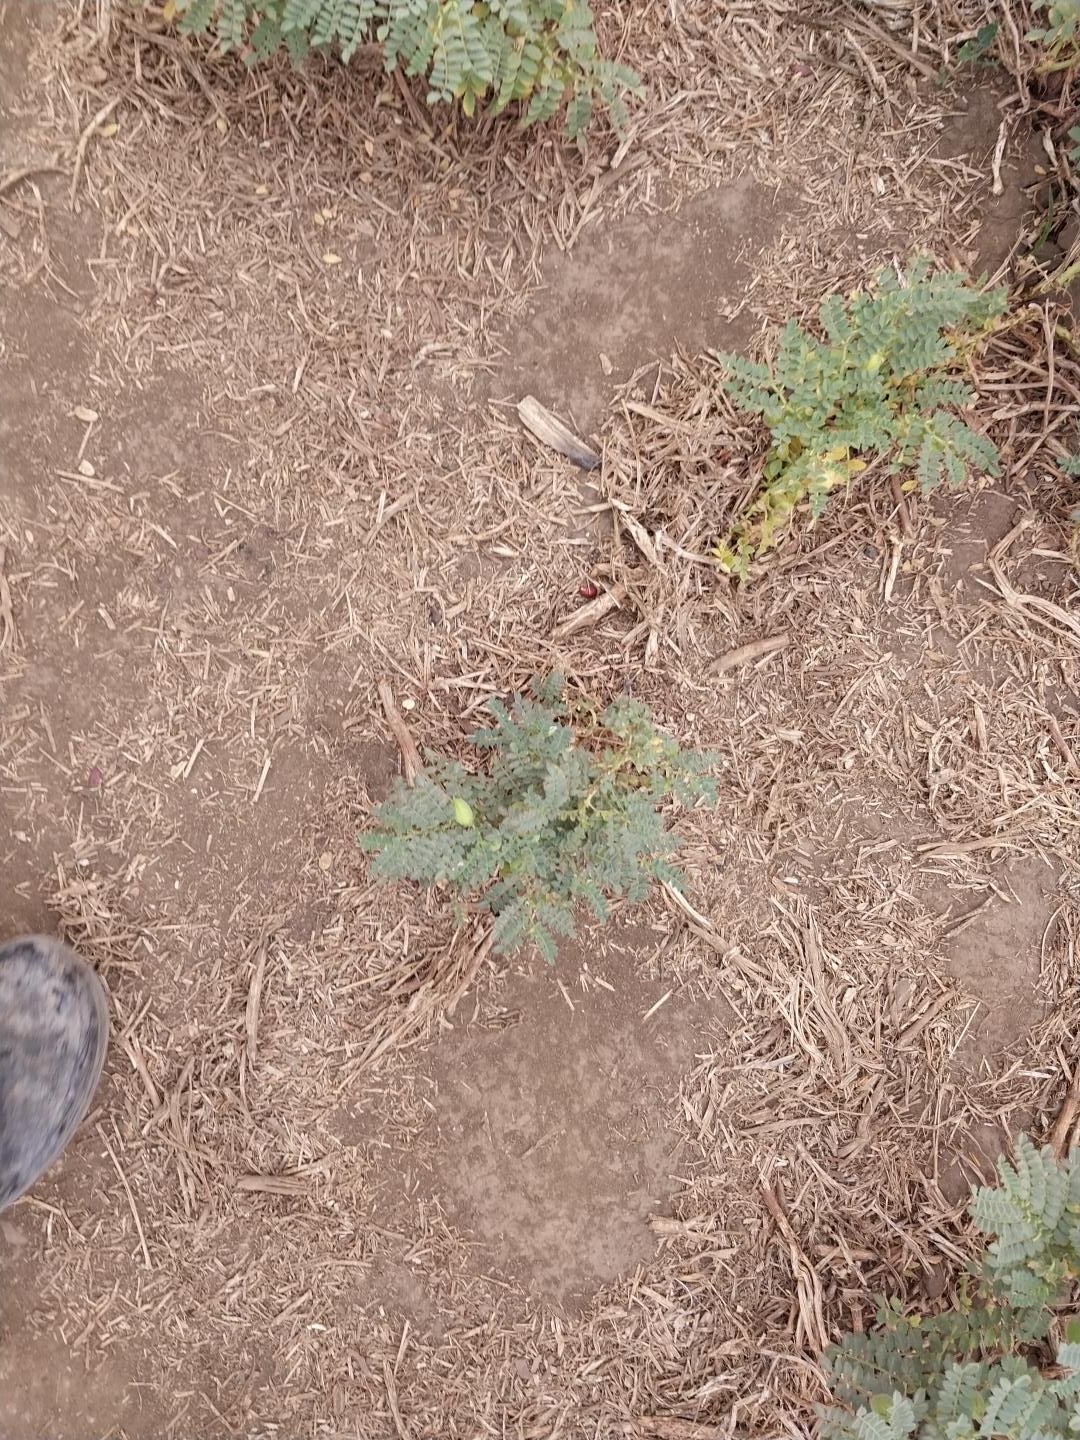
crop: chickpea
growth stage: development pod
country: Tanzania
